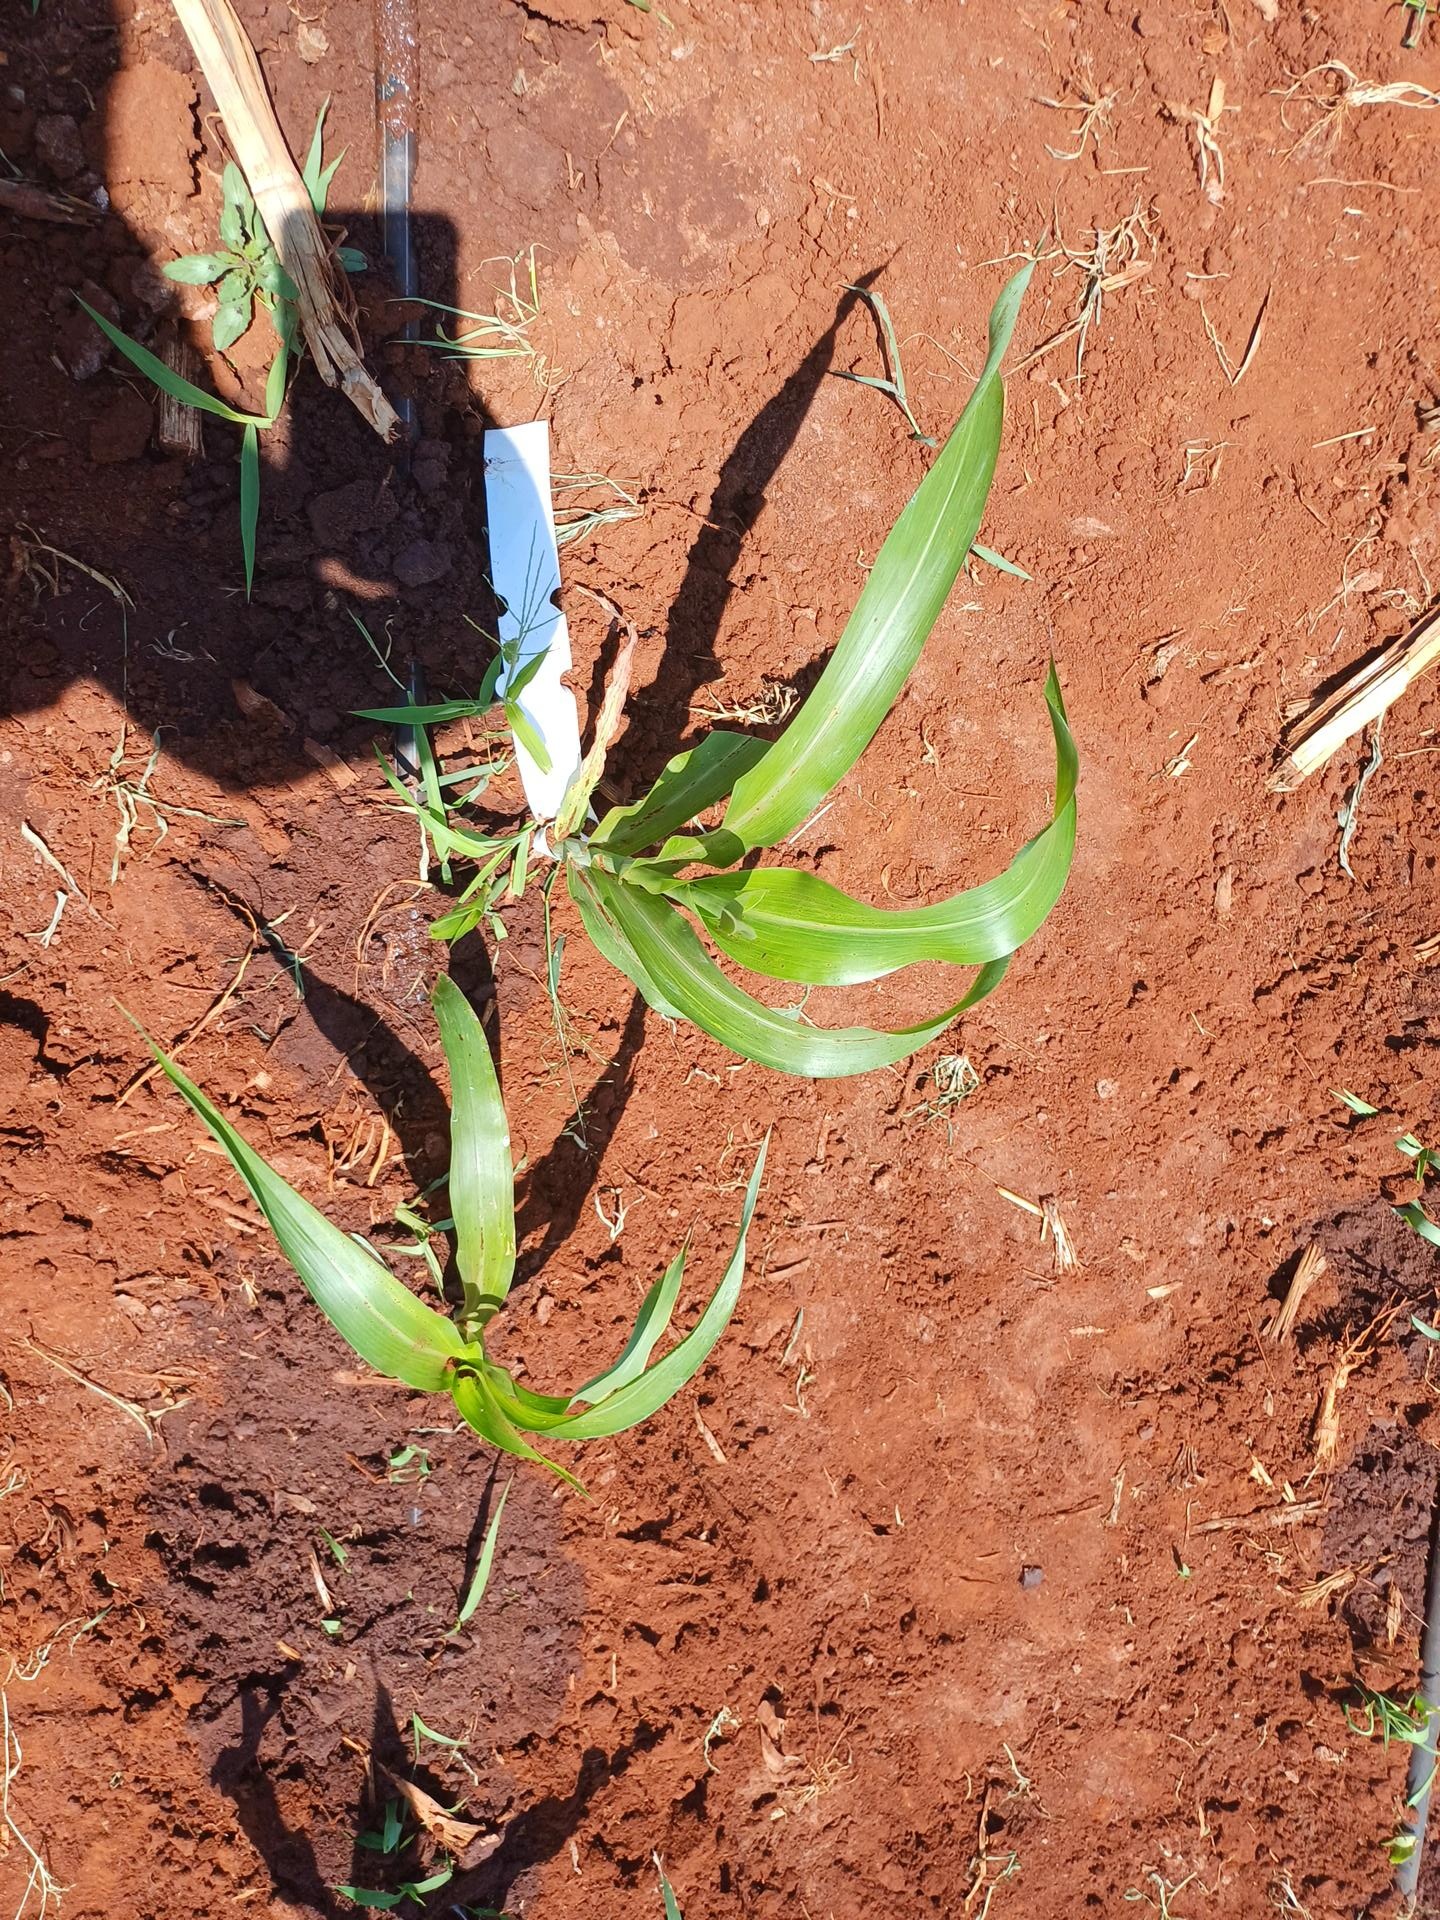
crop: sorghum
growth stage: vegetative
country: Kenya
